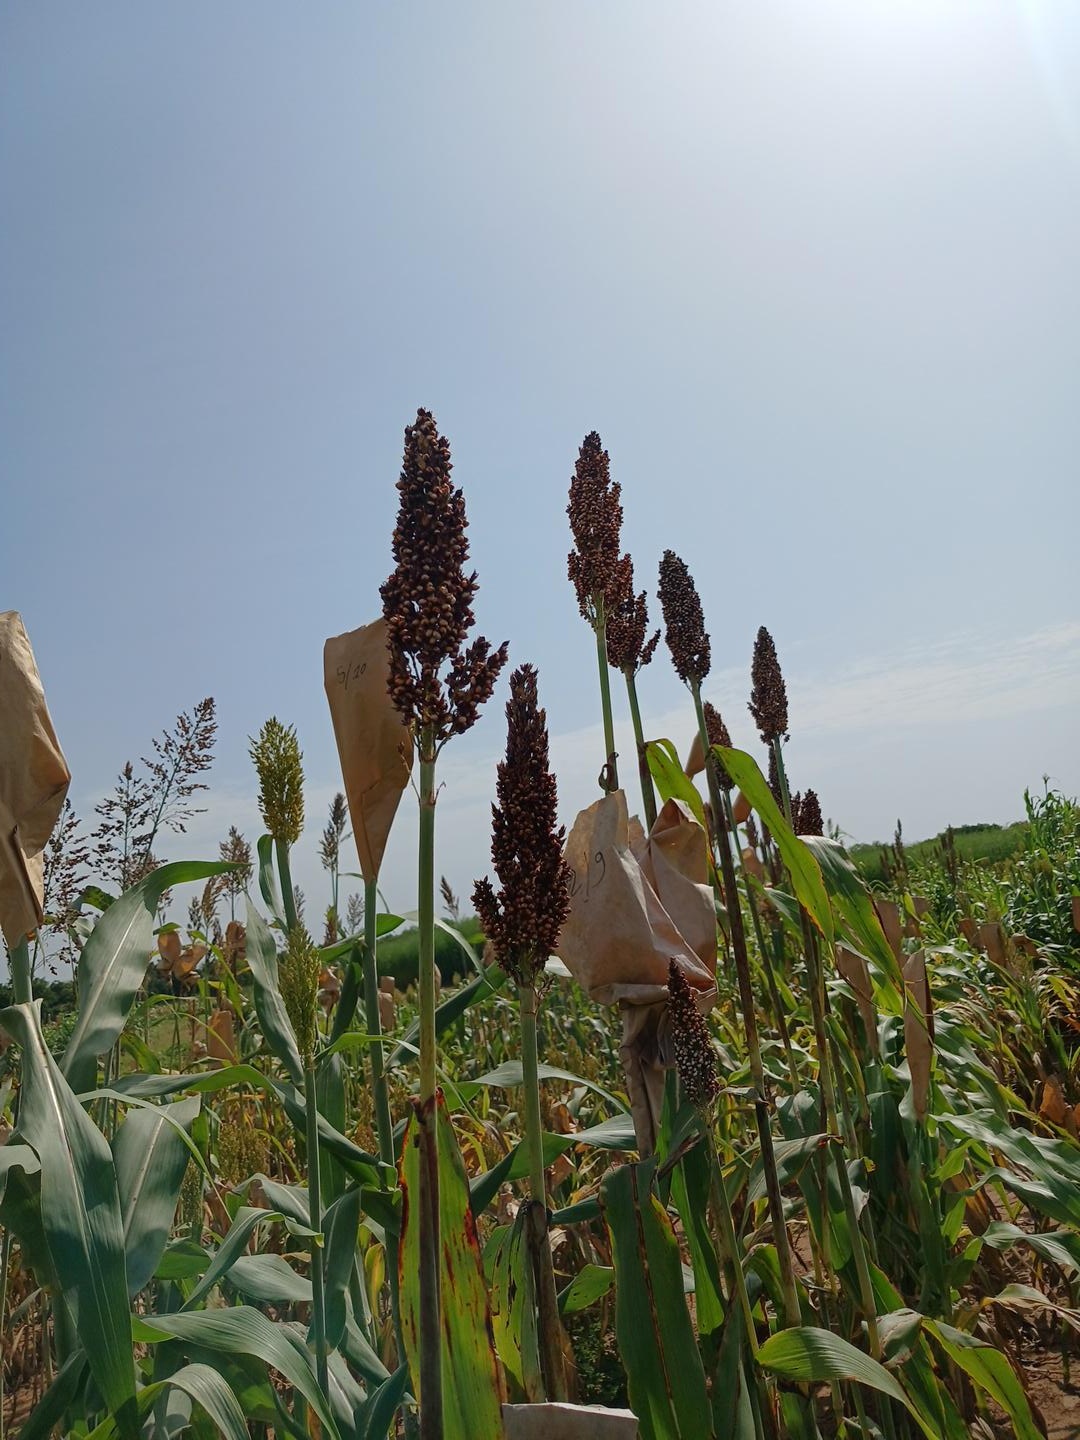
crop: sorghum
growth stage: filling grain
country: Senegal
